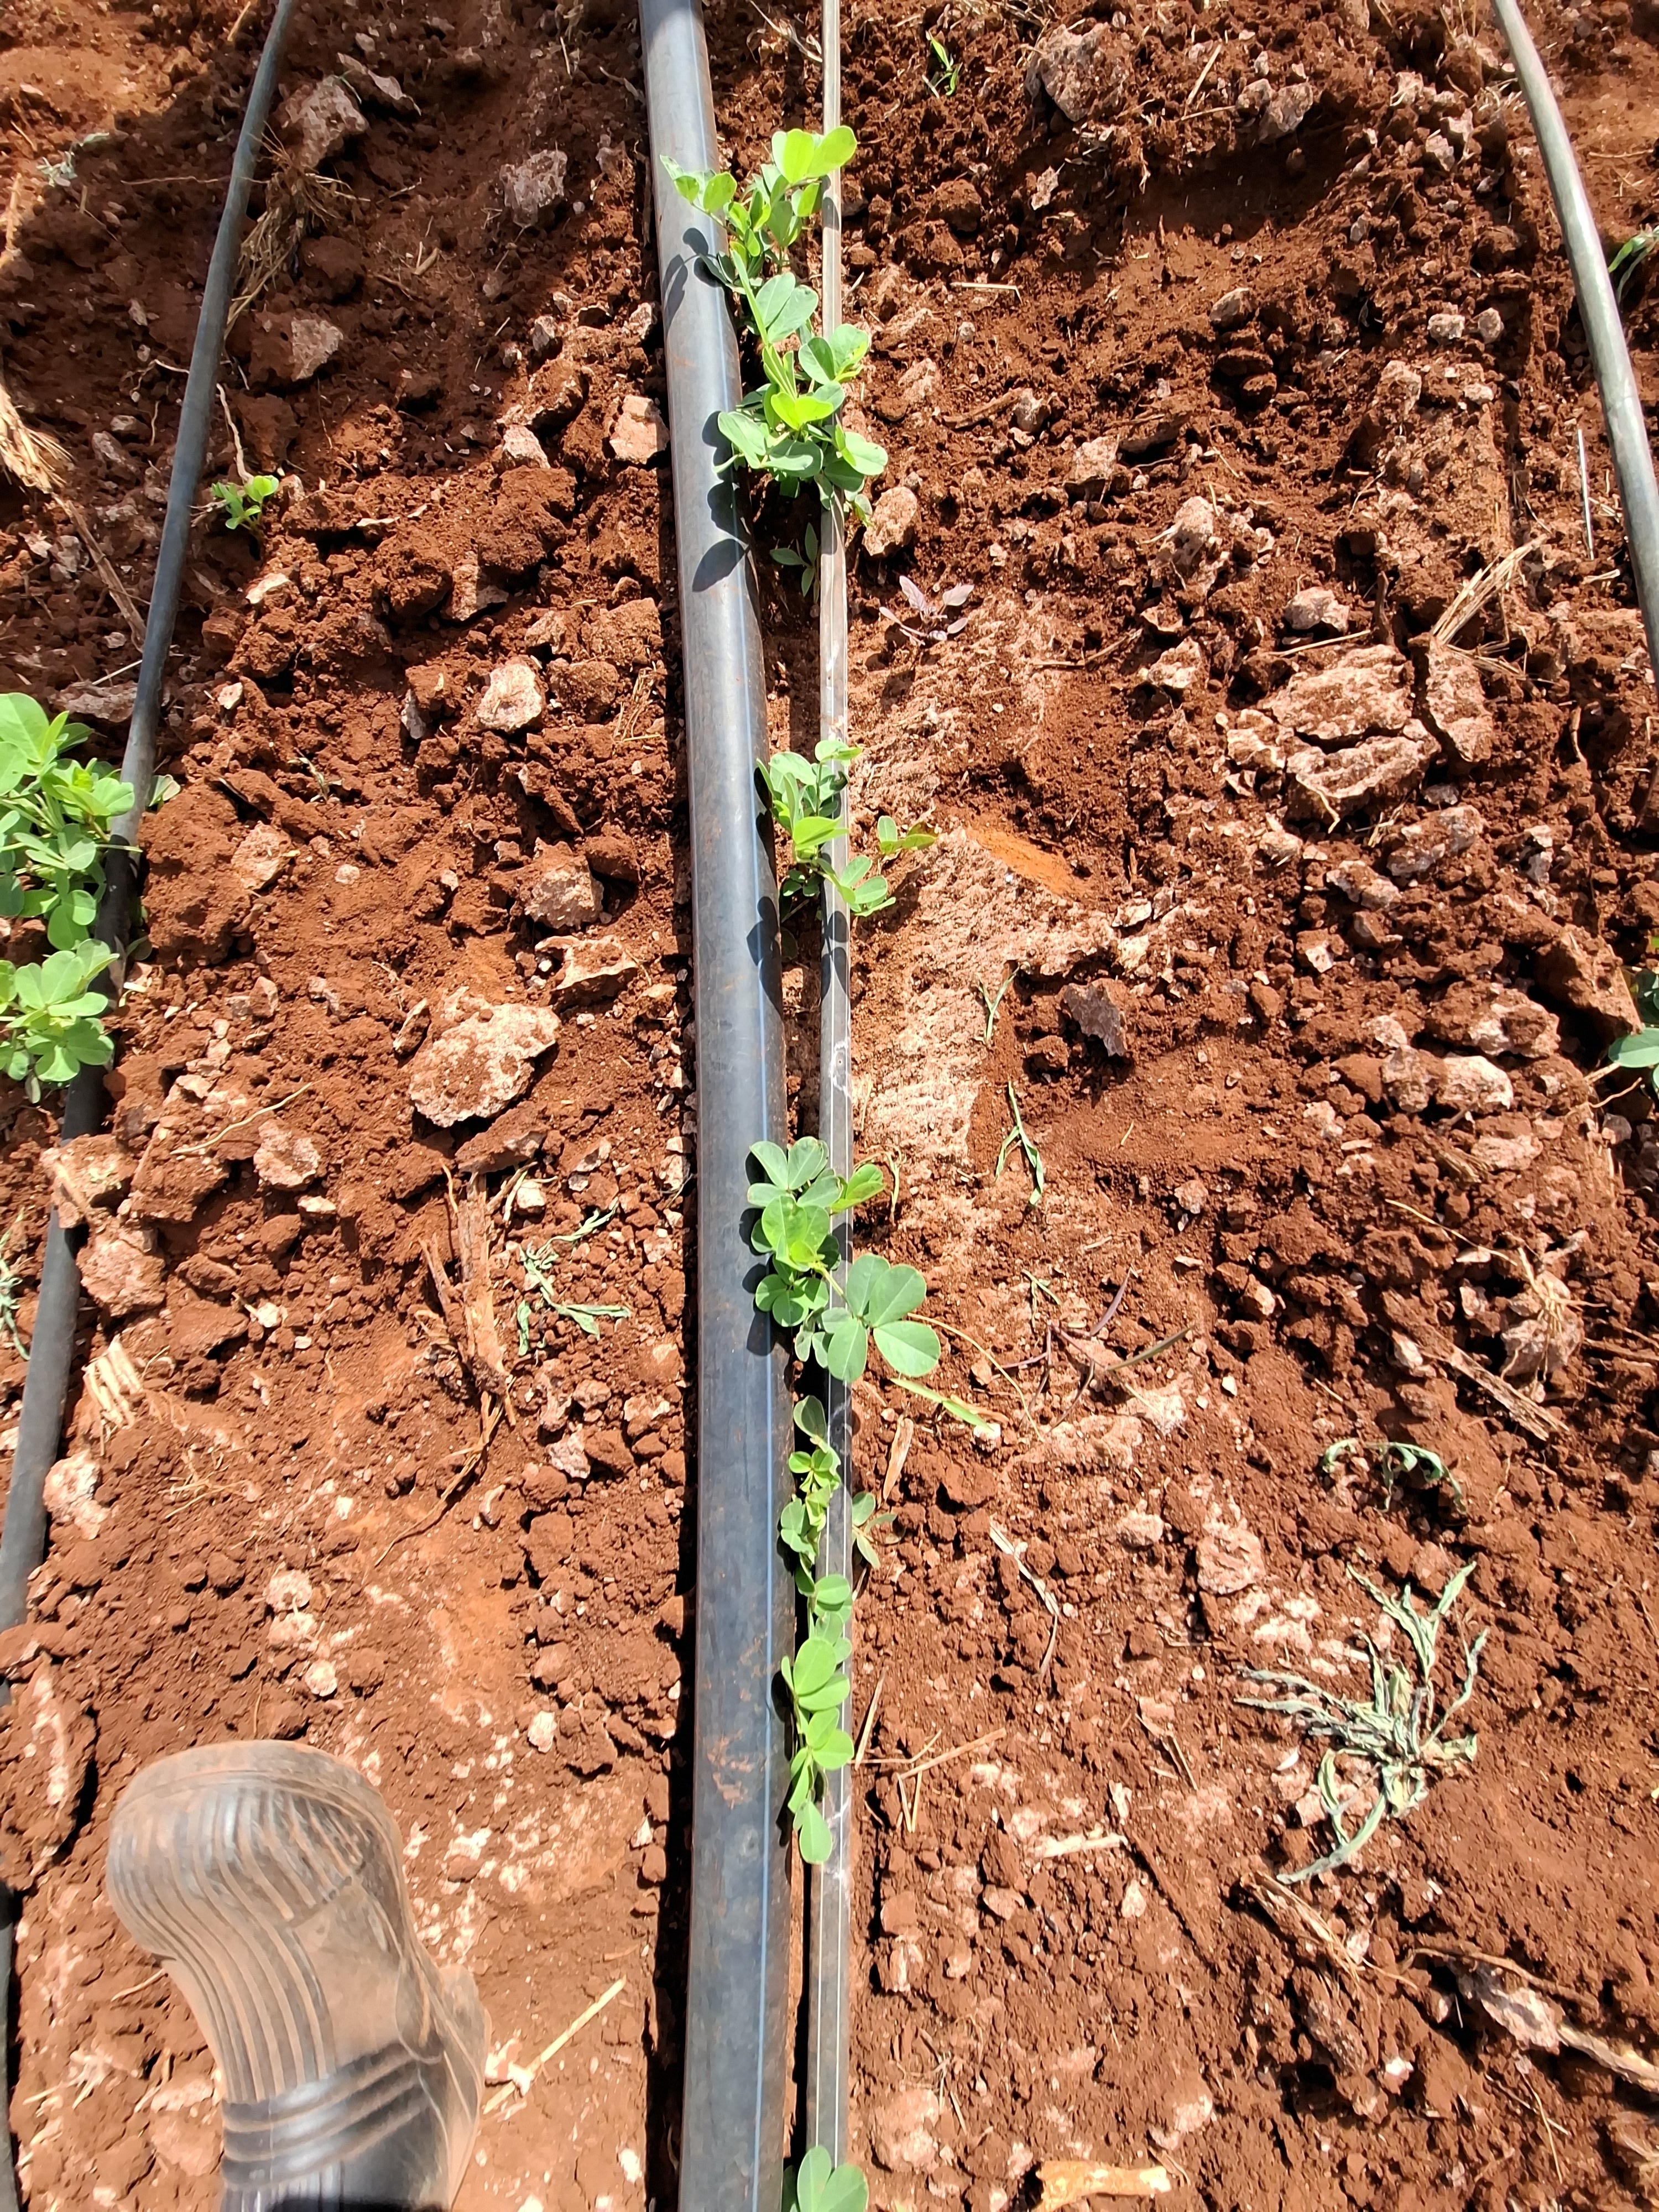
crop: groundnut
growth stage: vegetative
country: Kenya
